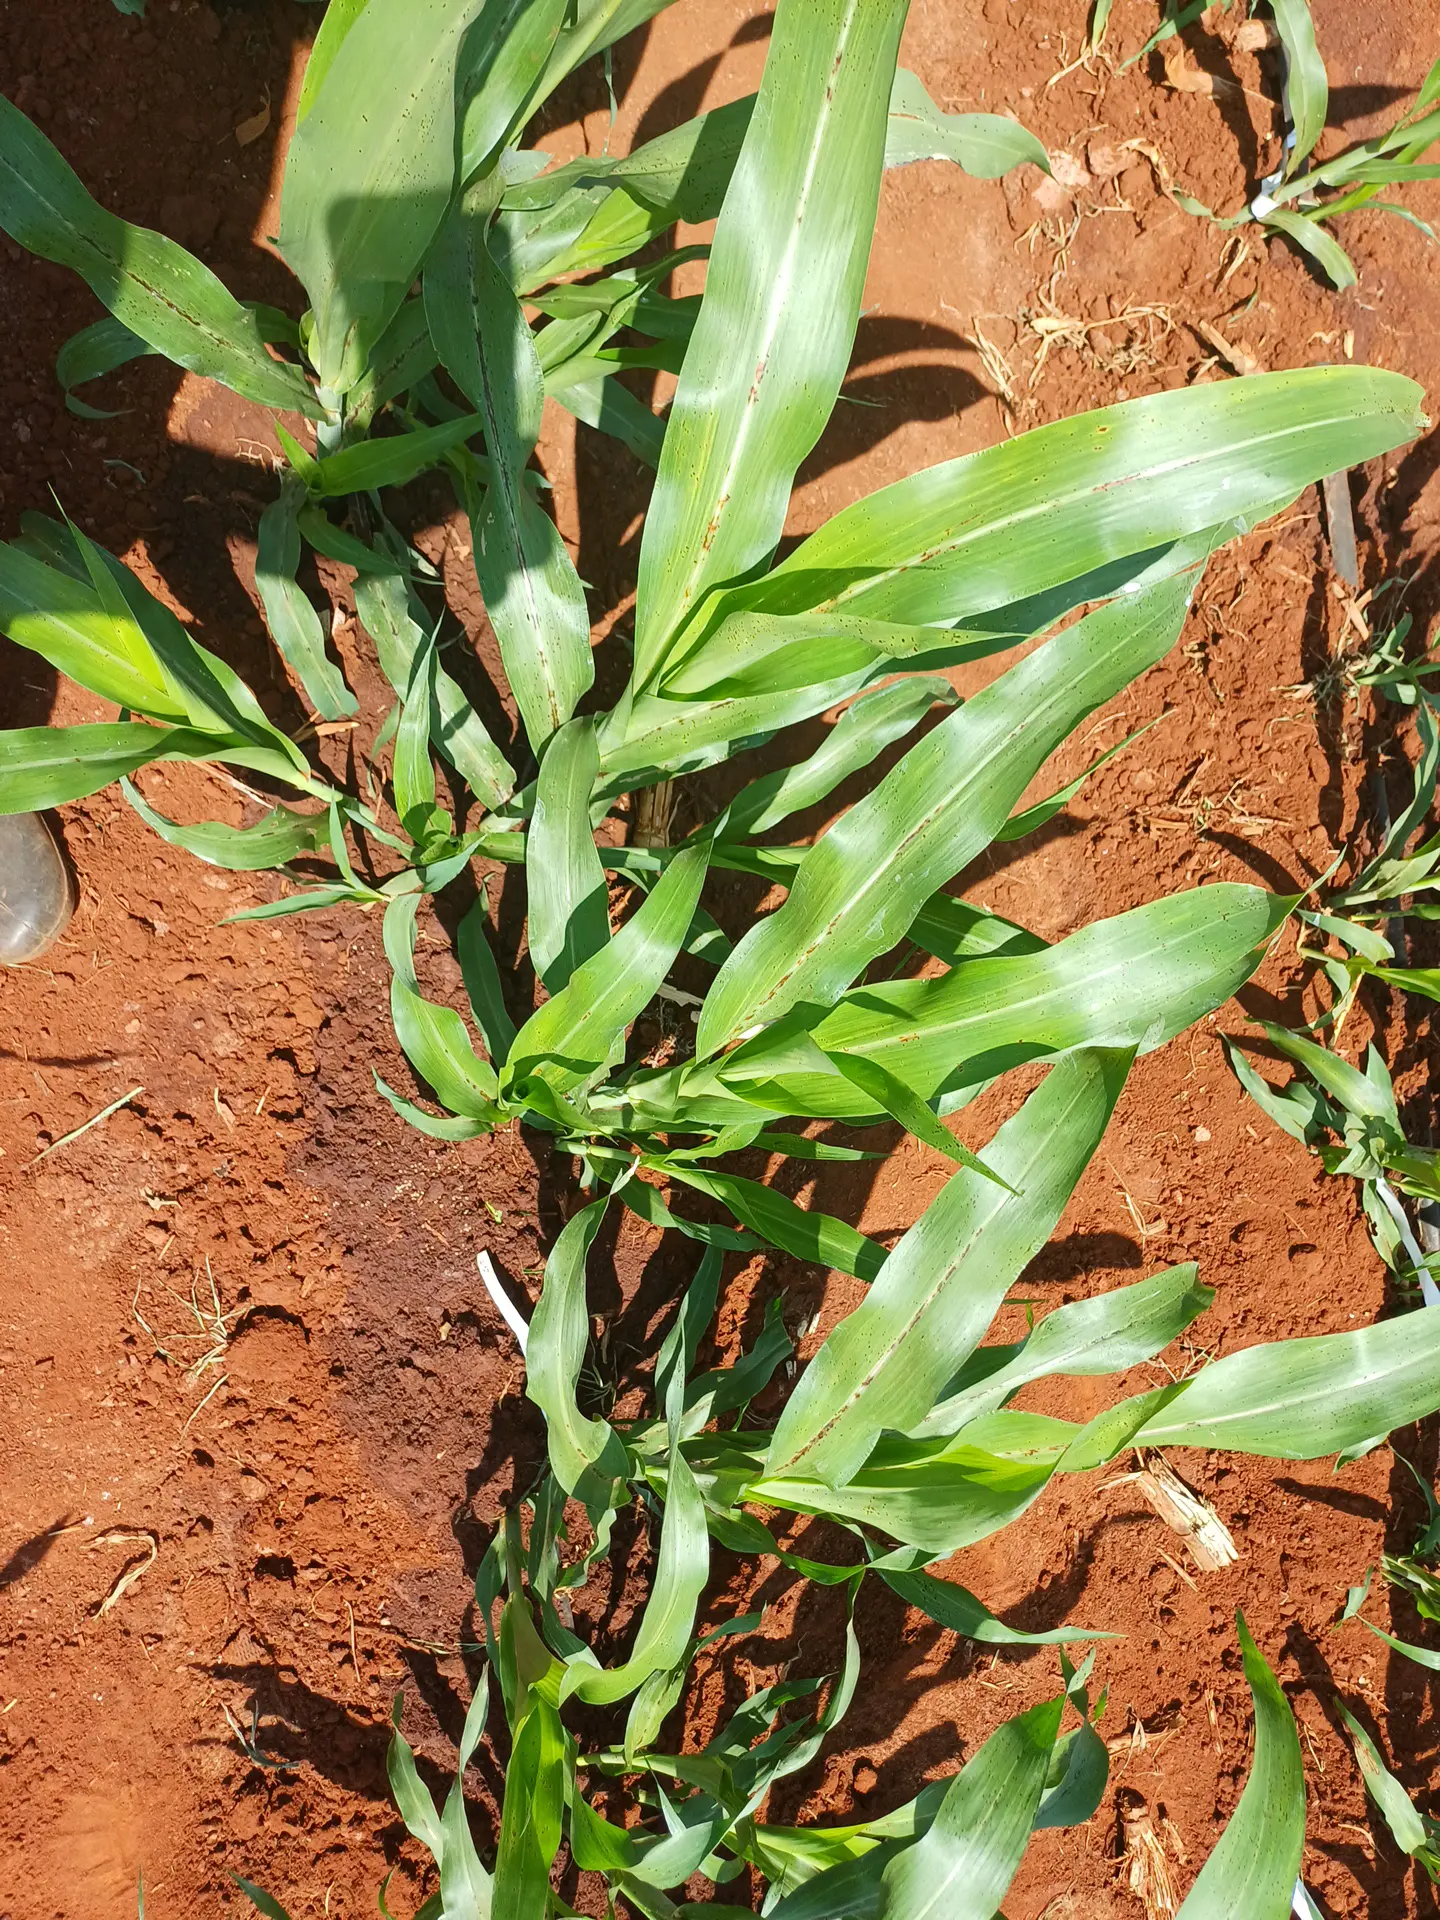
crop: sorghum
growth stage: vegetative
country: Kenya
